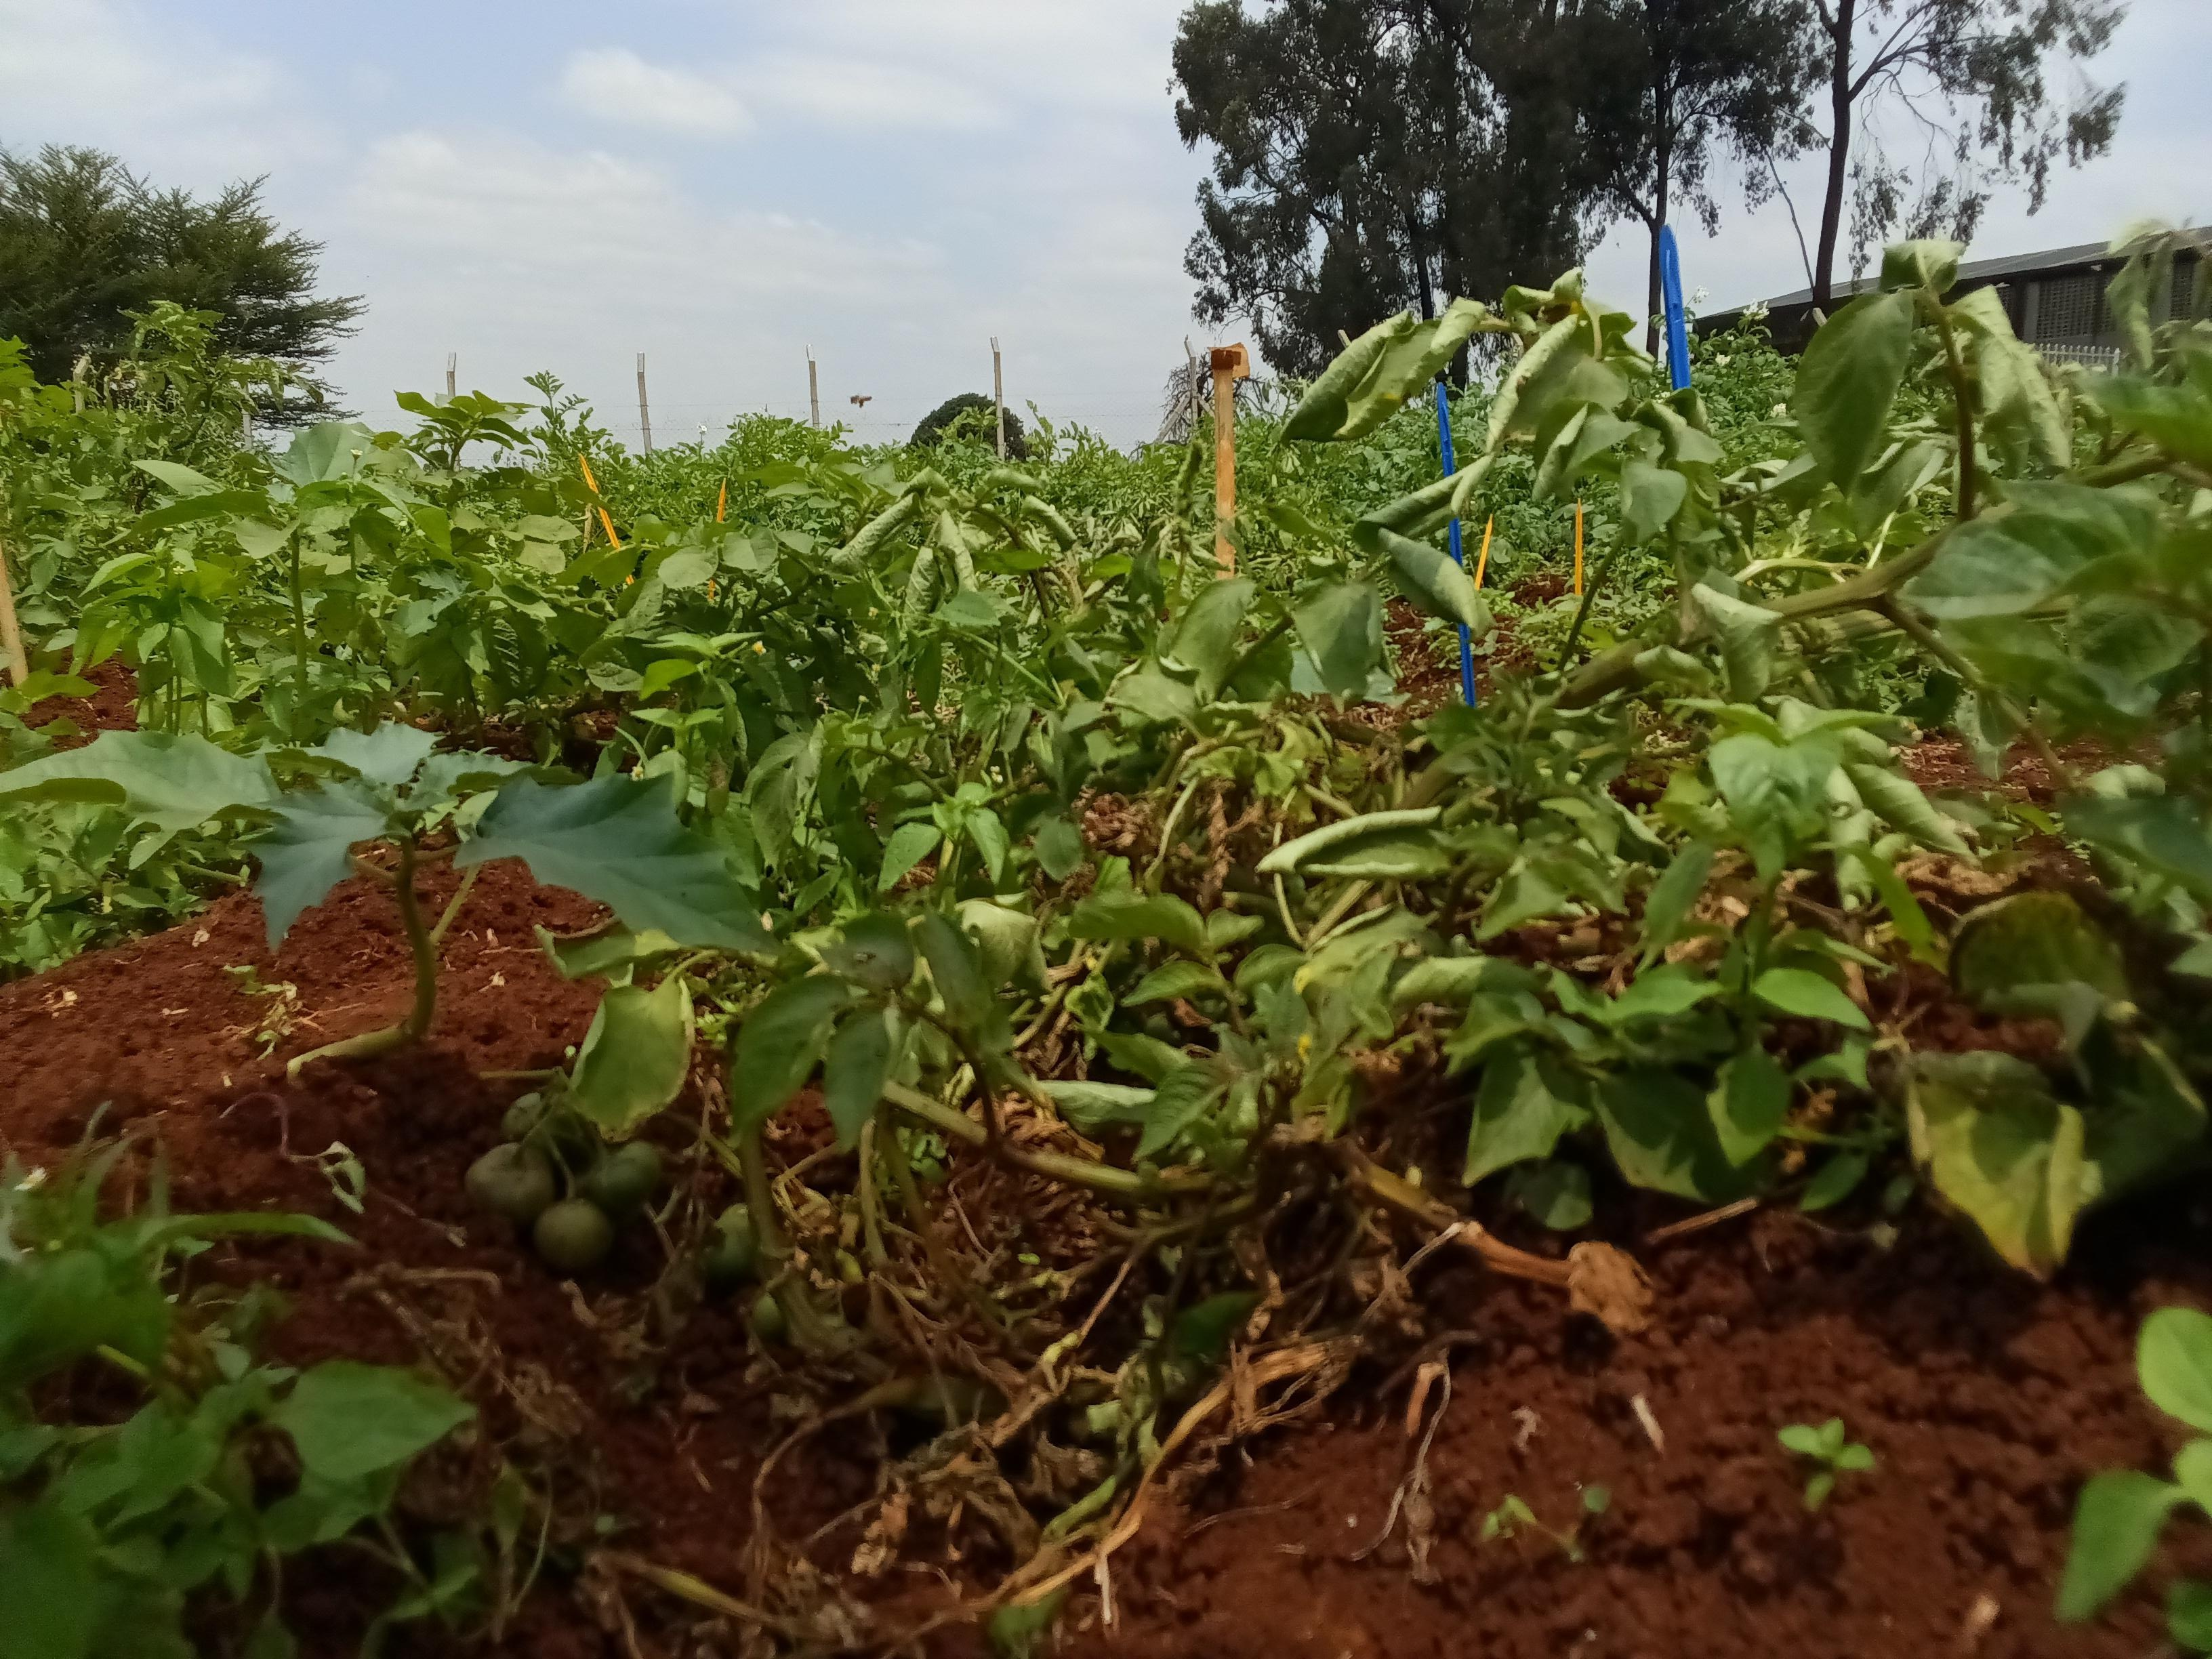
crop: potato
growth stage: harvest maturity
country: Kenya
